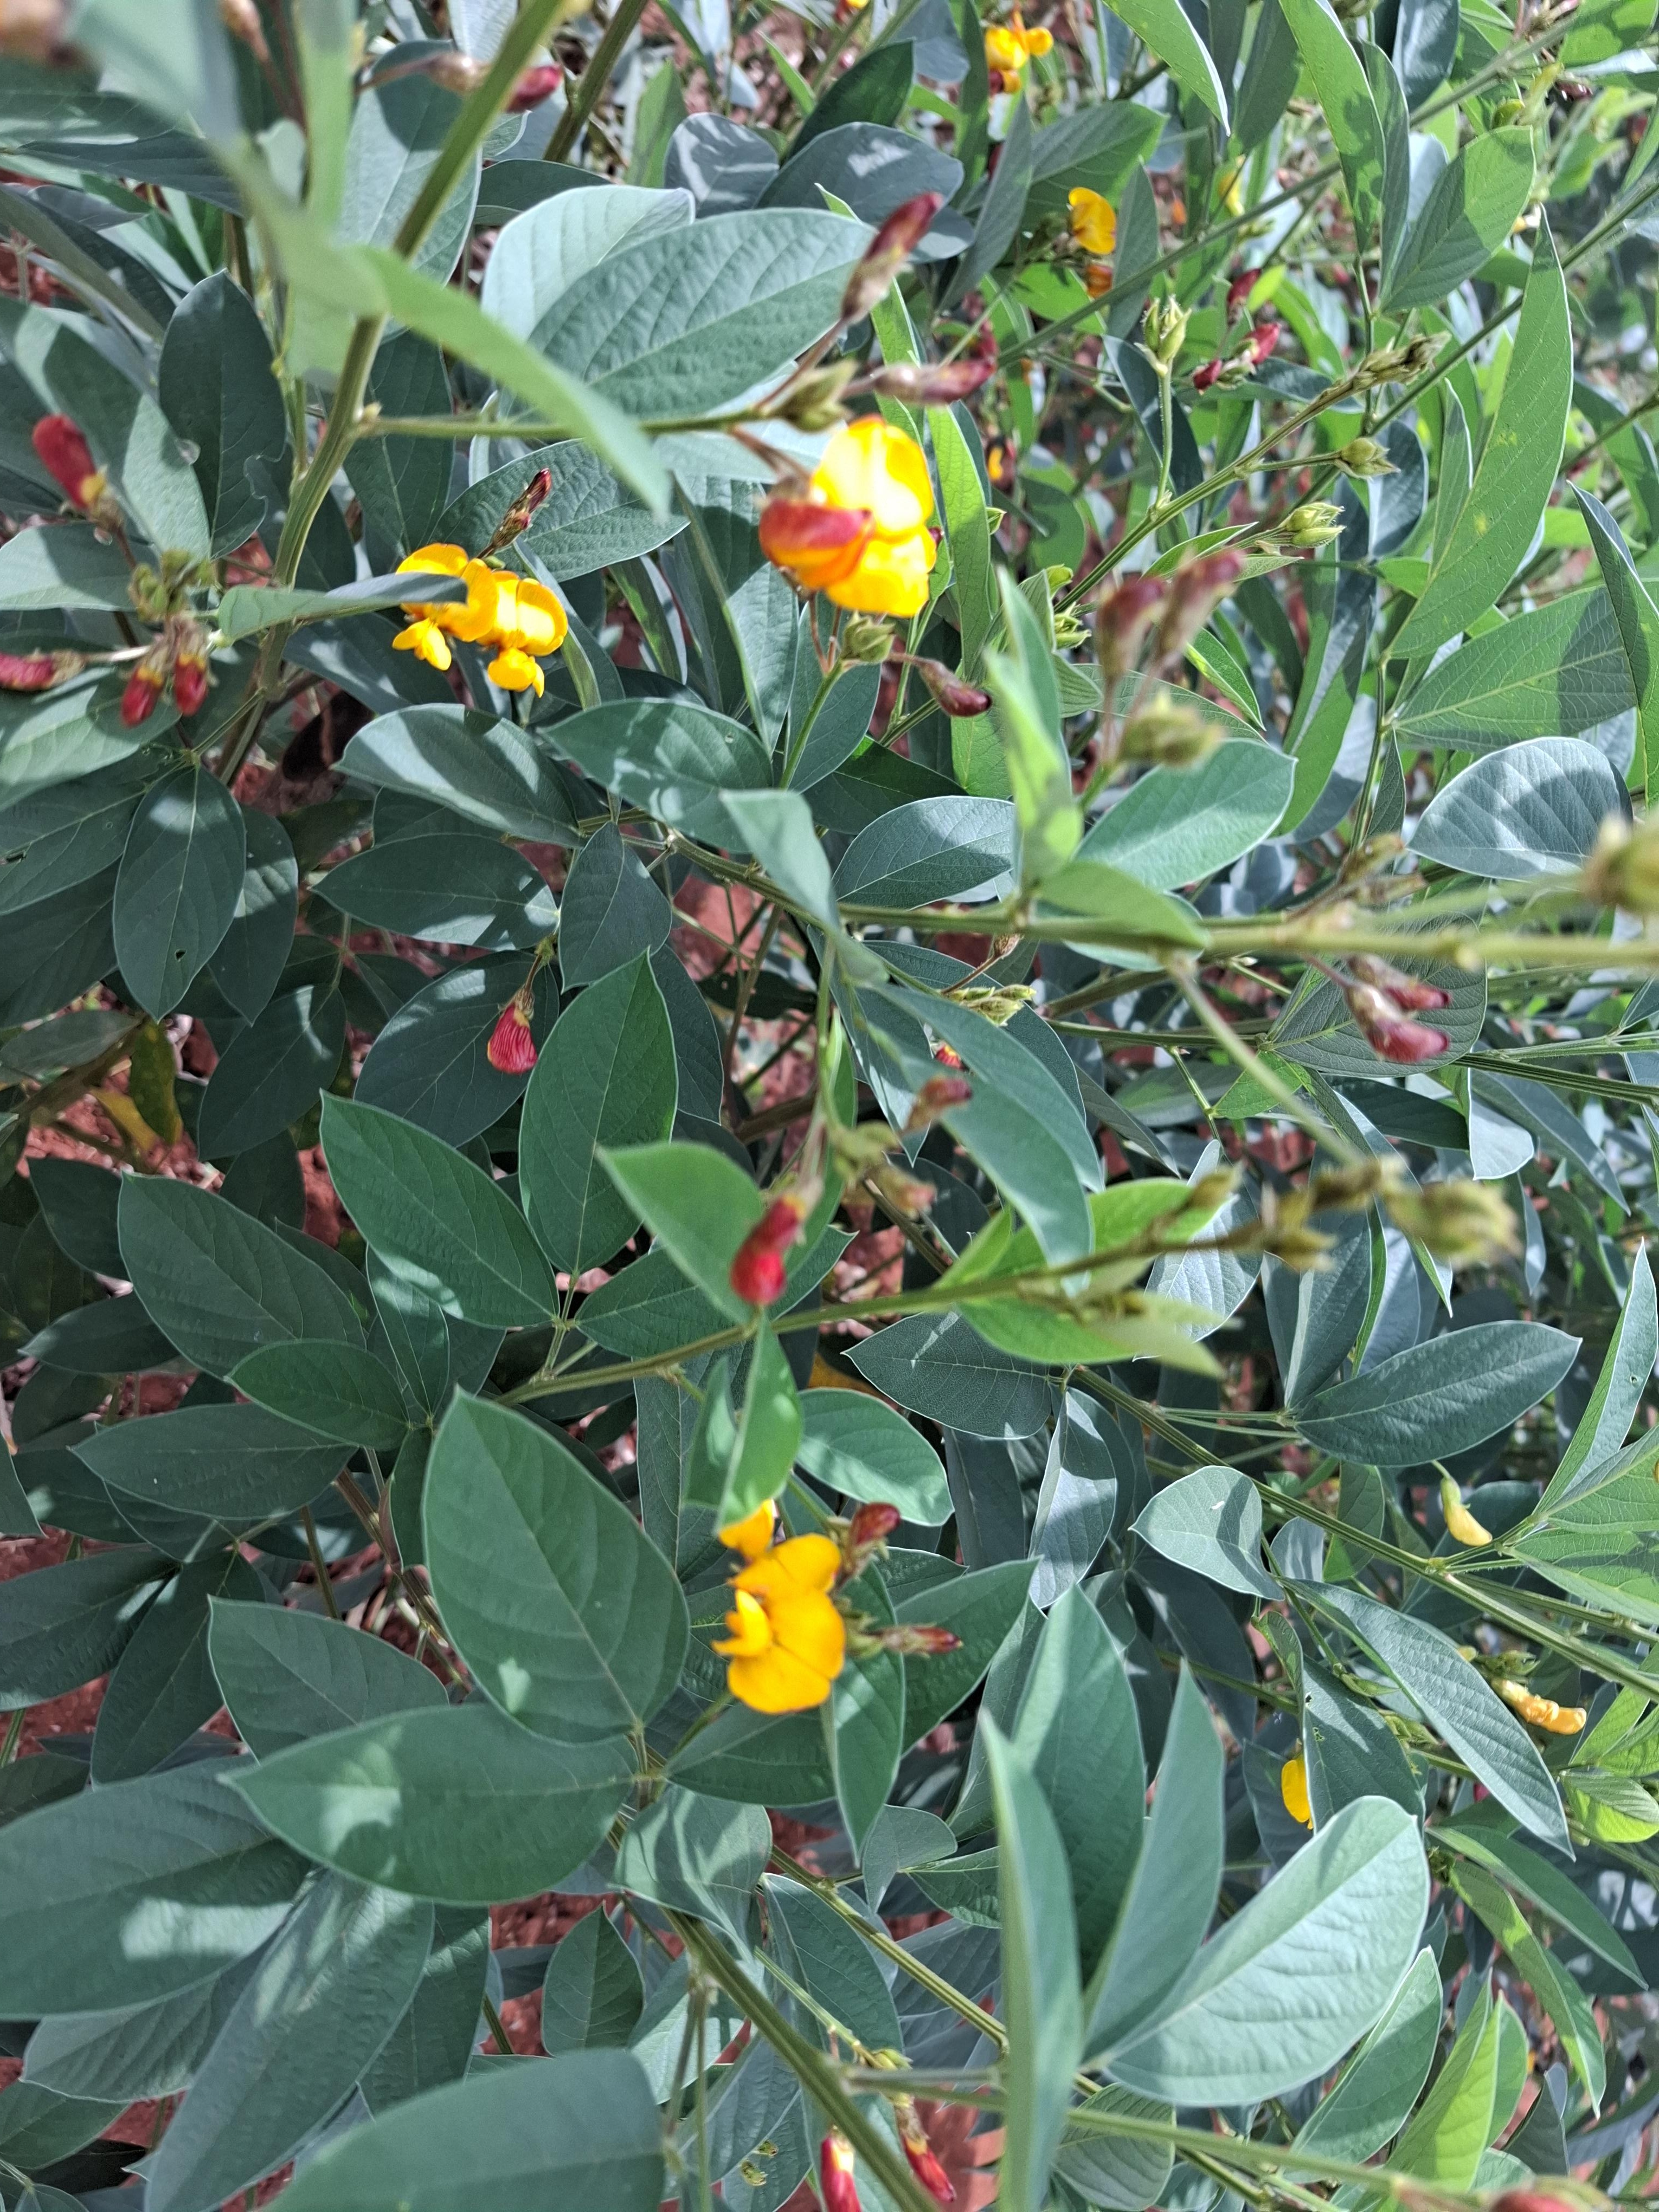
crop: pigeonpea
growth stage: development pod
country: Kenya
